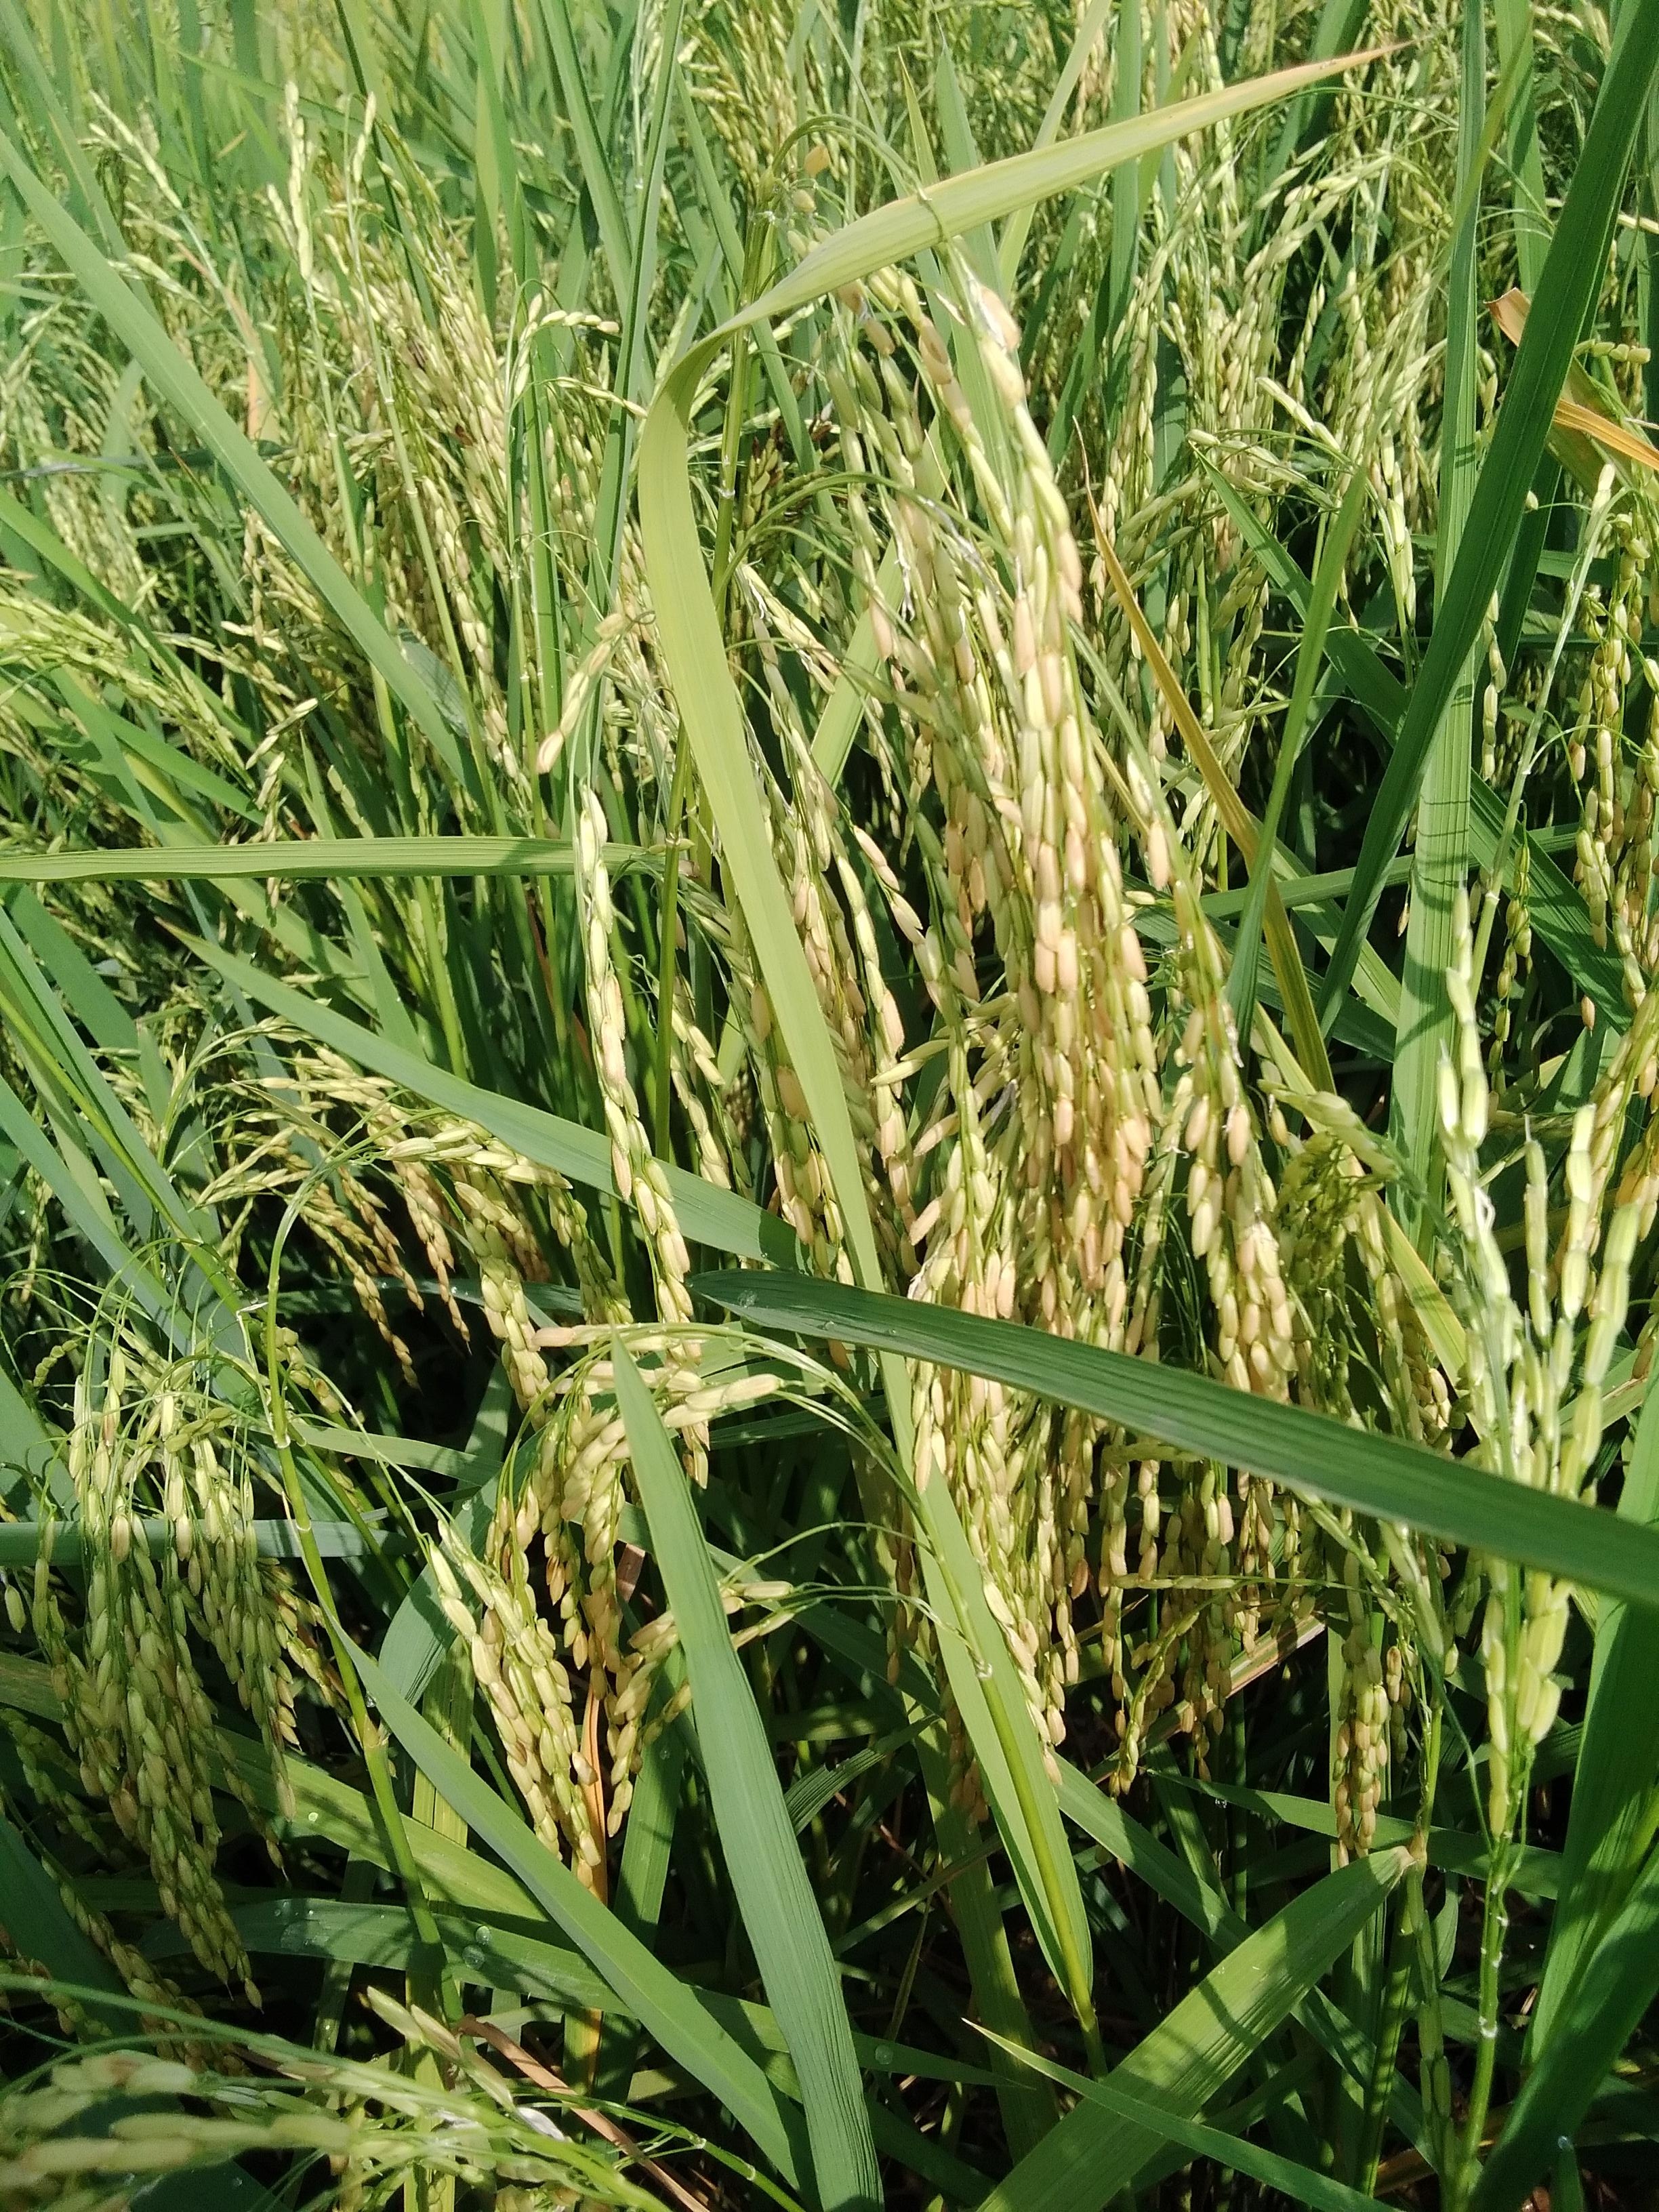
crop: rice
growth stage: ripening
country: Nigeria
